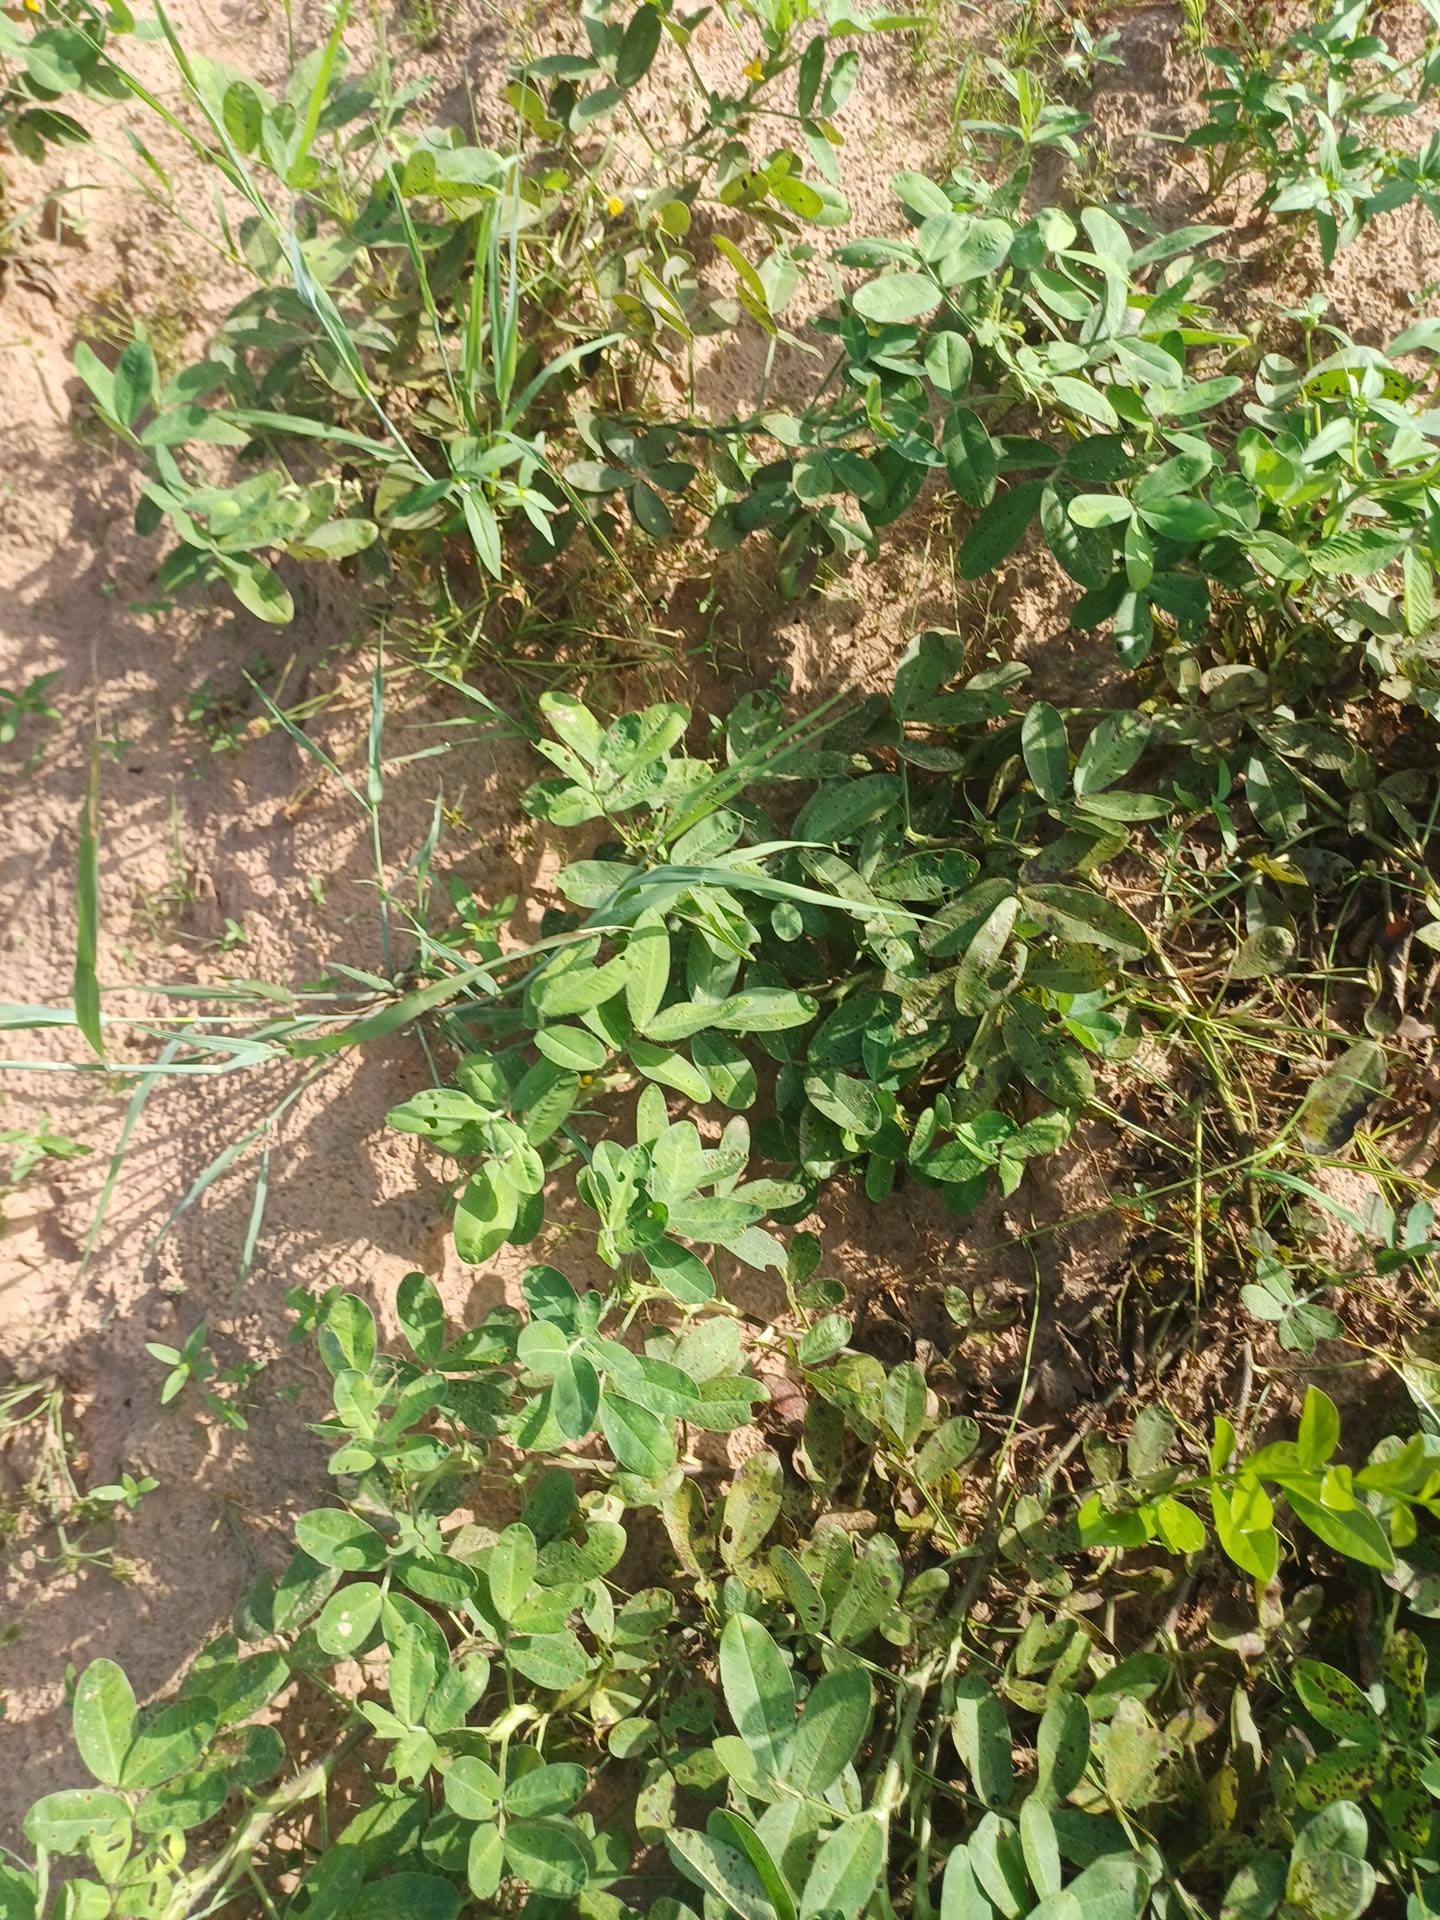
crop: groundnut
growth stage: flowering
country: Senegal
